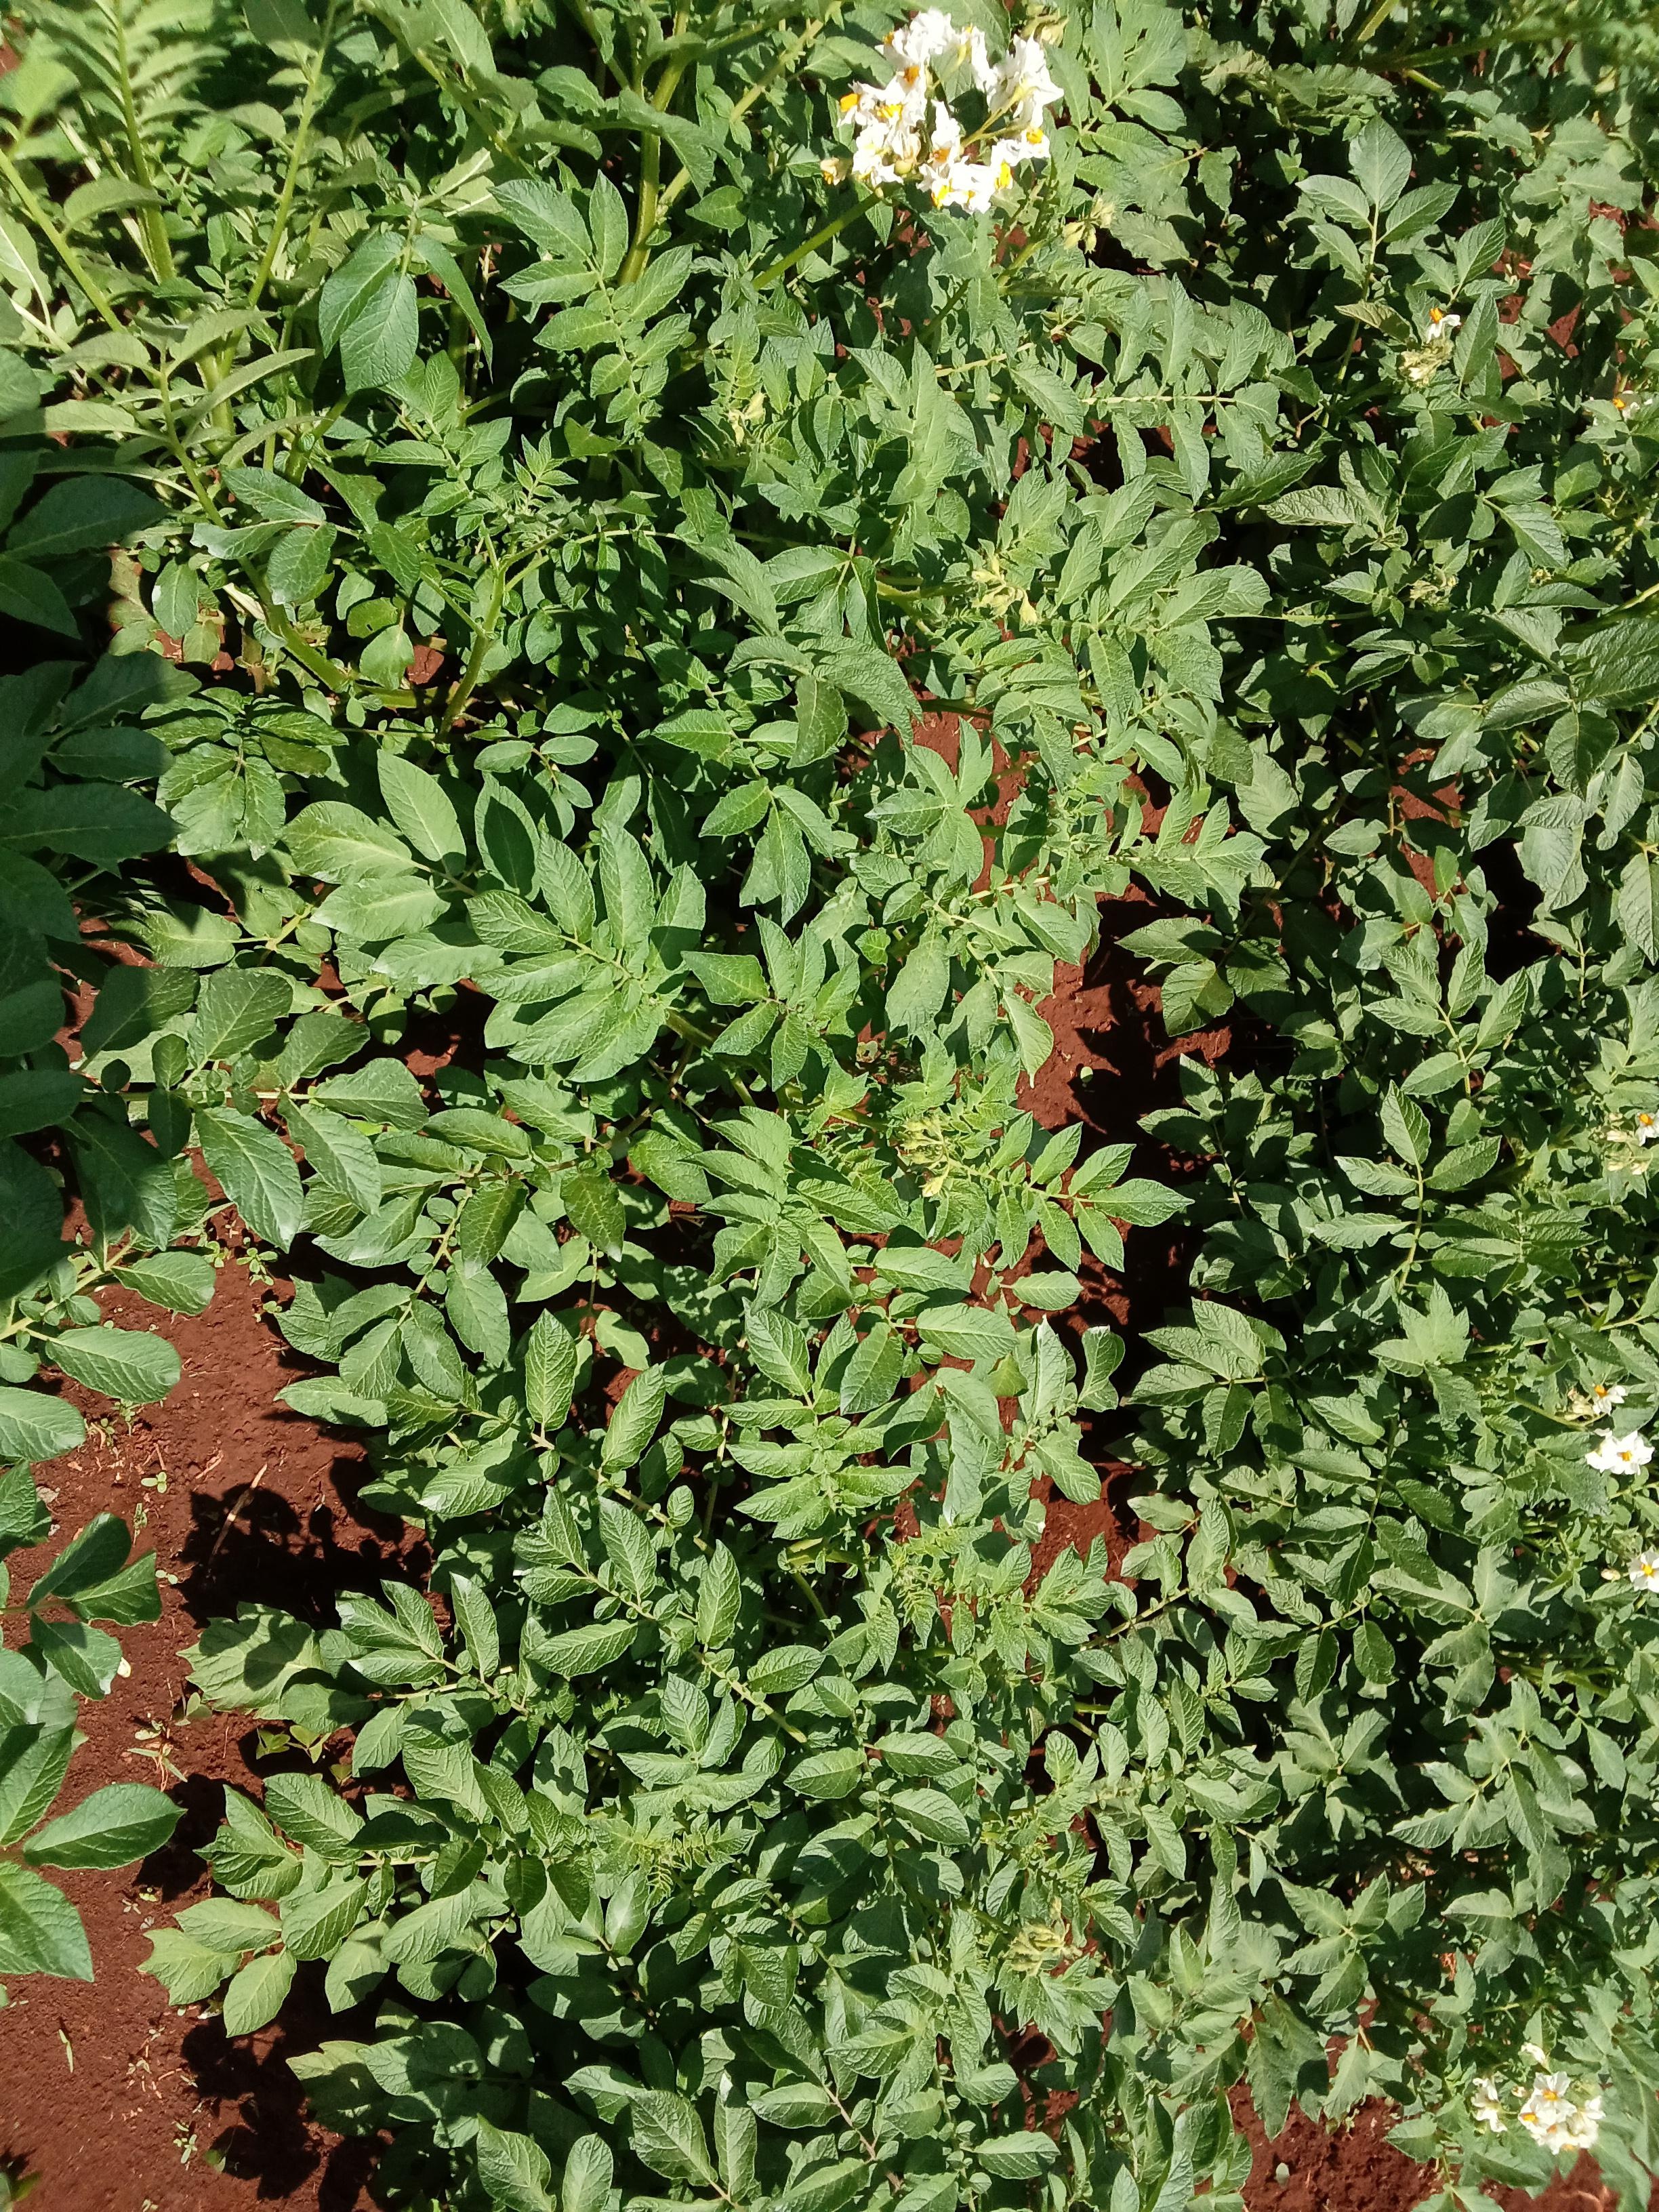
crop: potato
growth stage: flowering
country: Kenya
